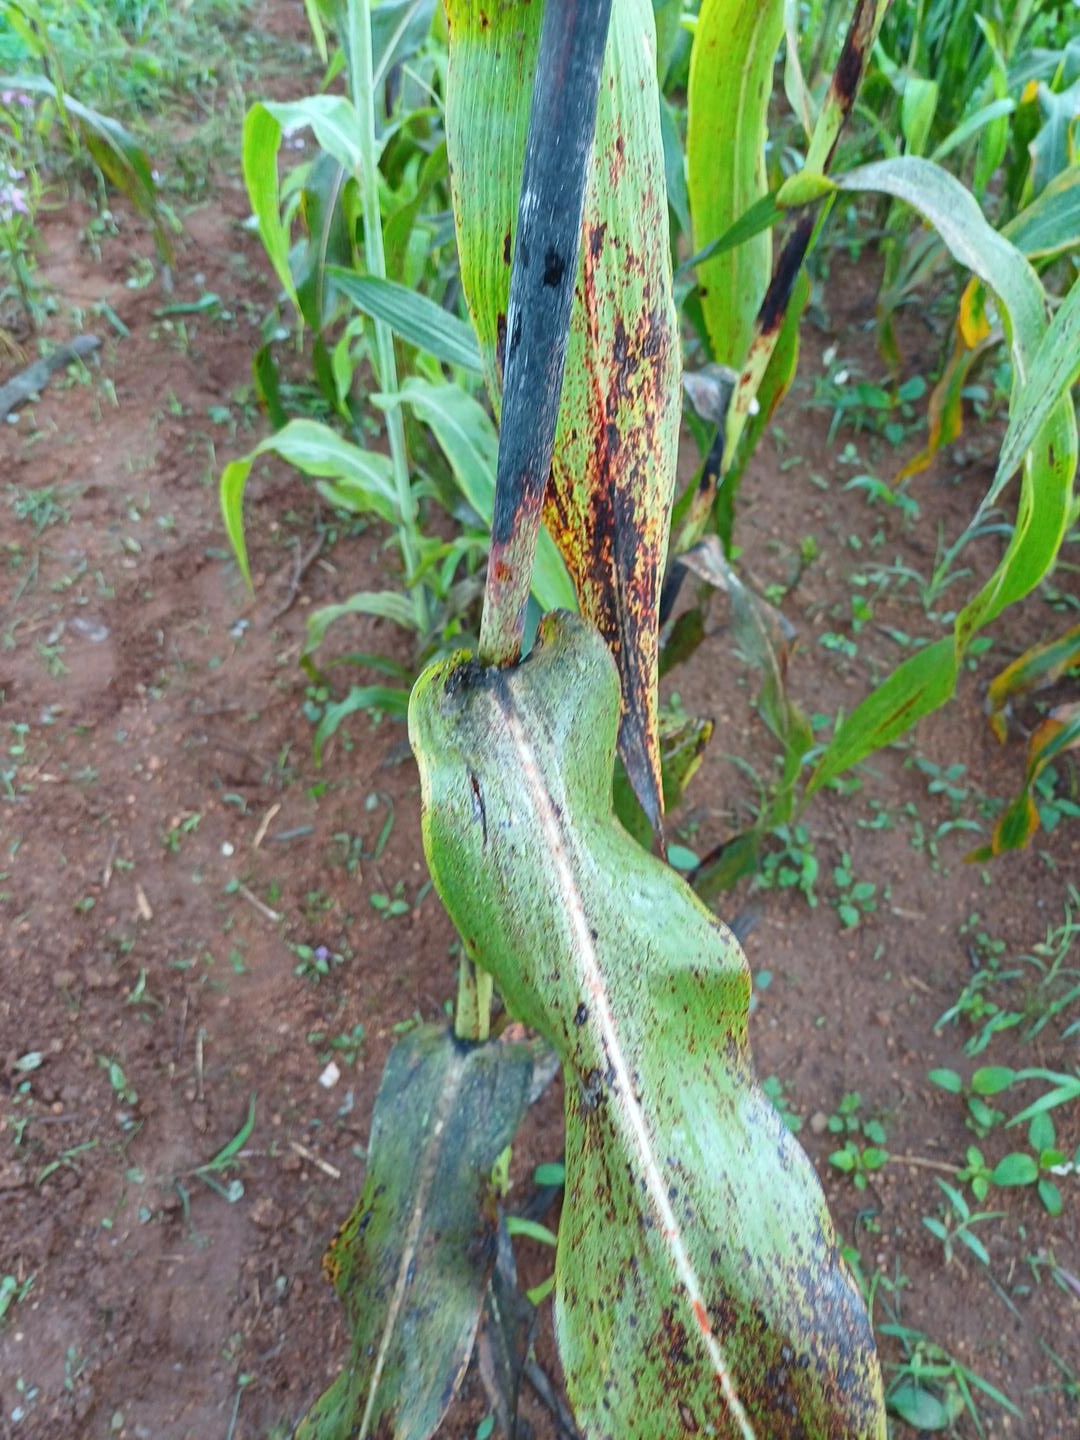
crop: sorghum
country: Kenya
